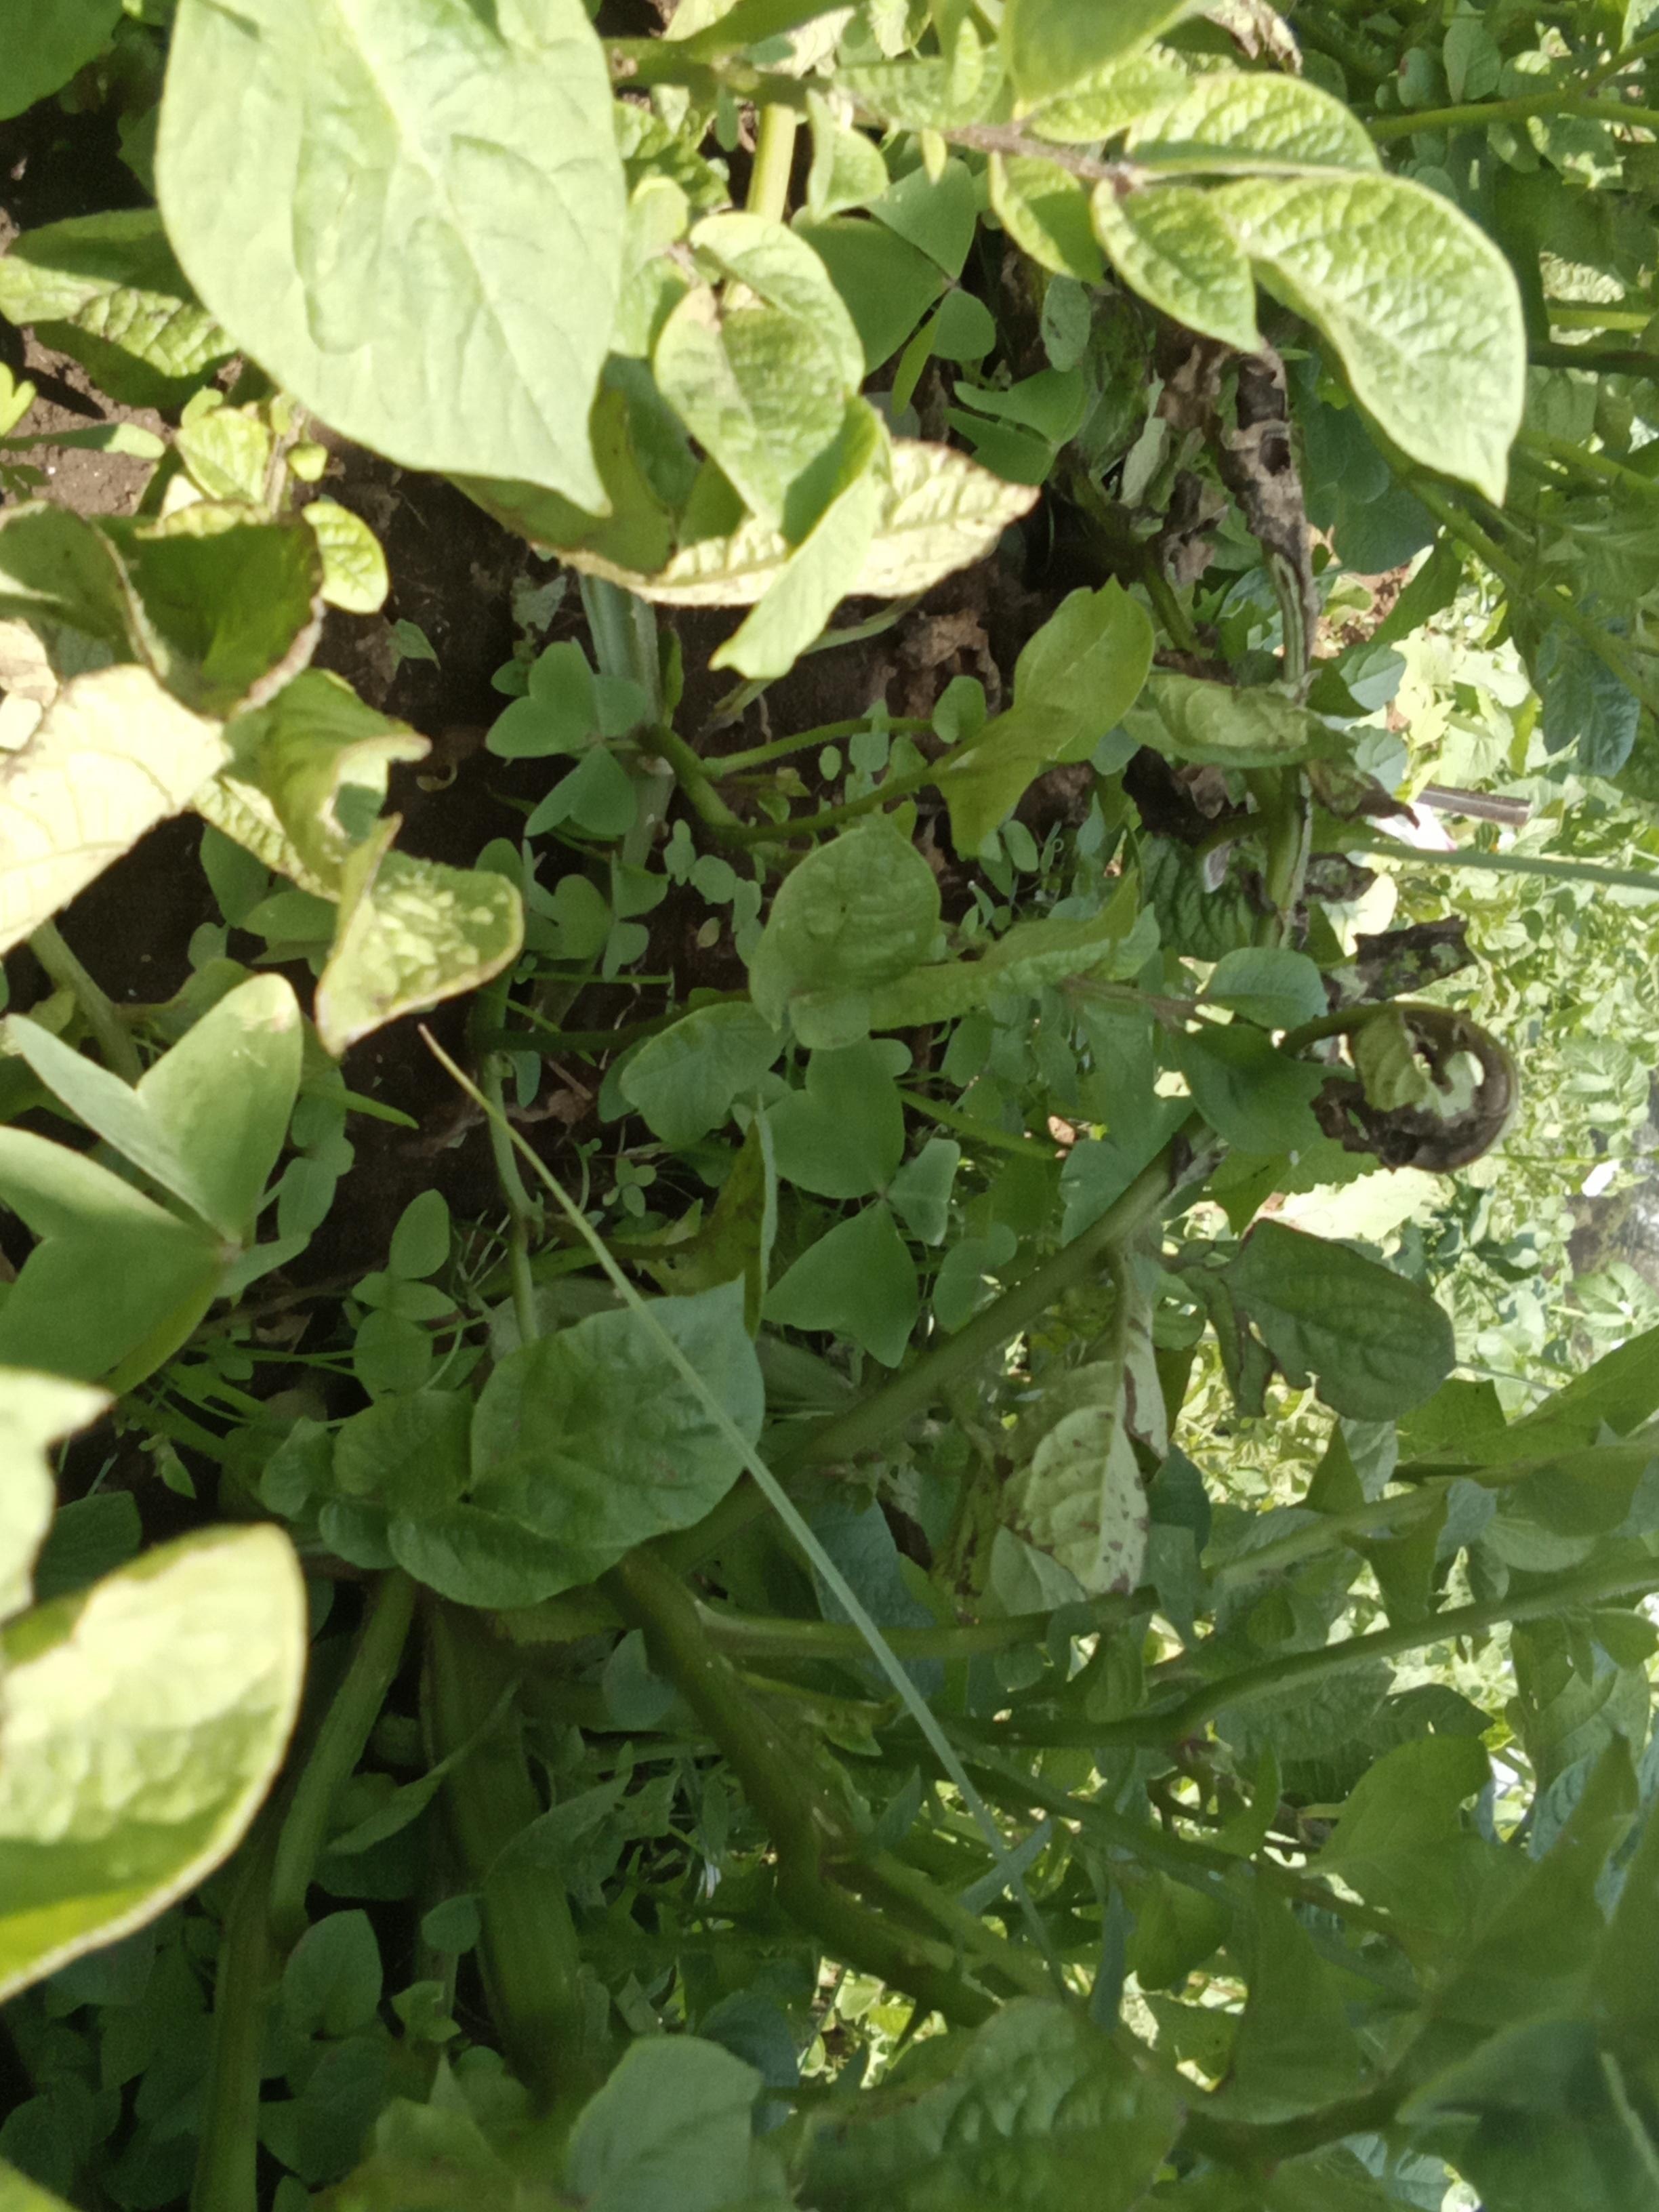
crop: potato
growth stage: vegetative
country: Kenya
